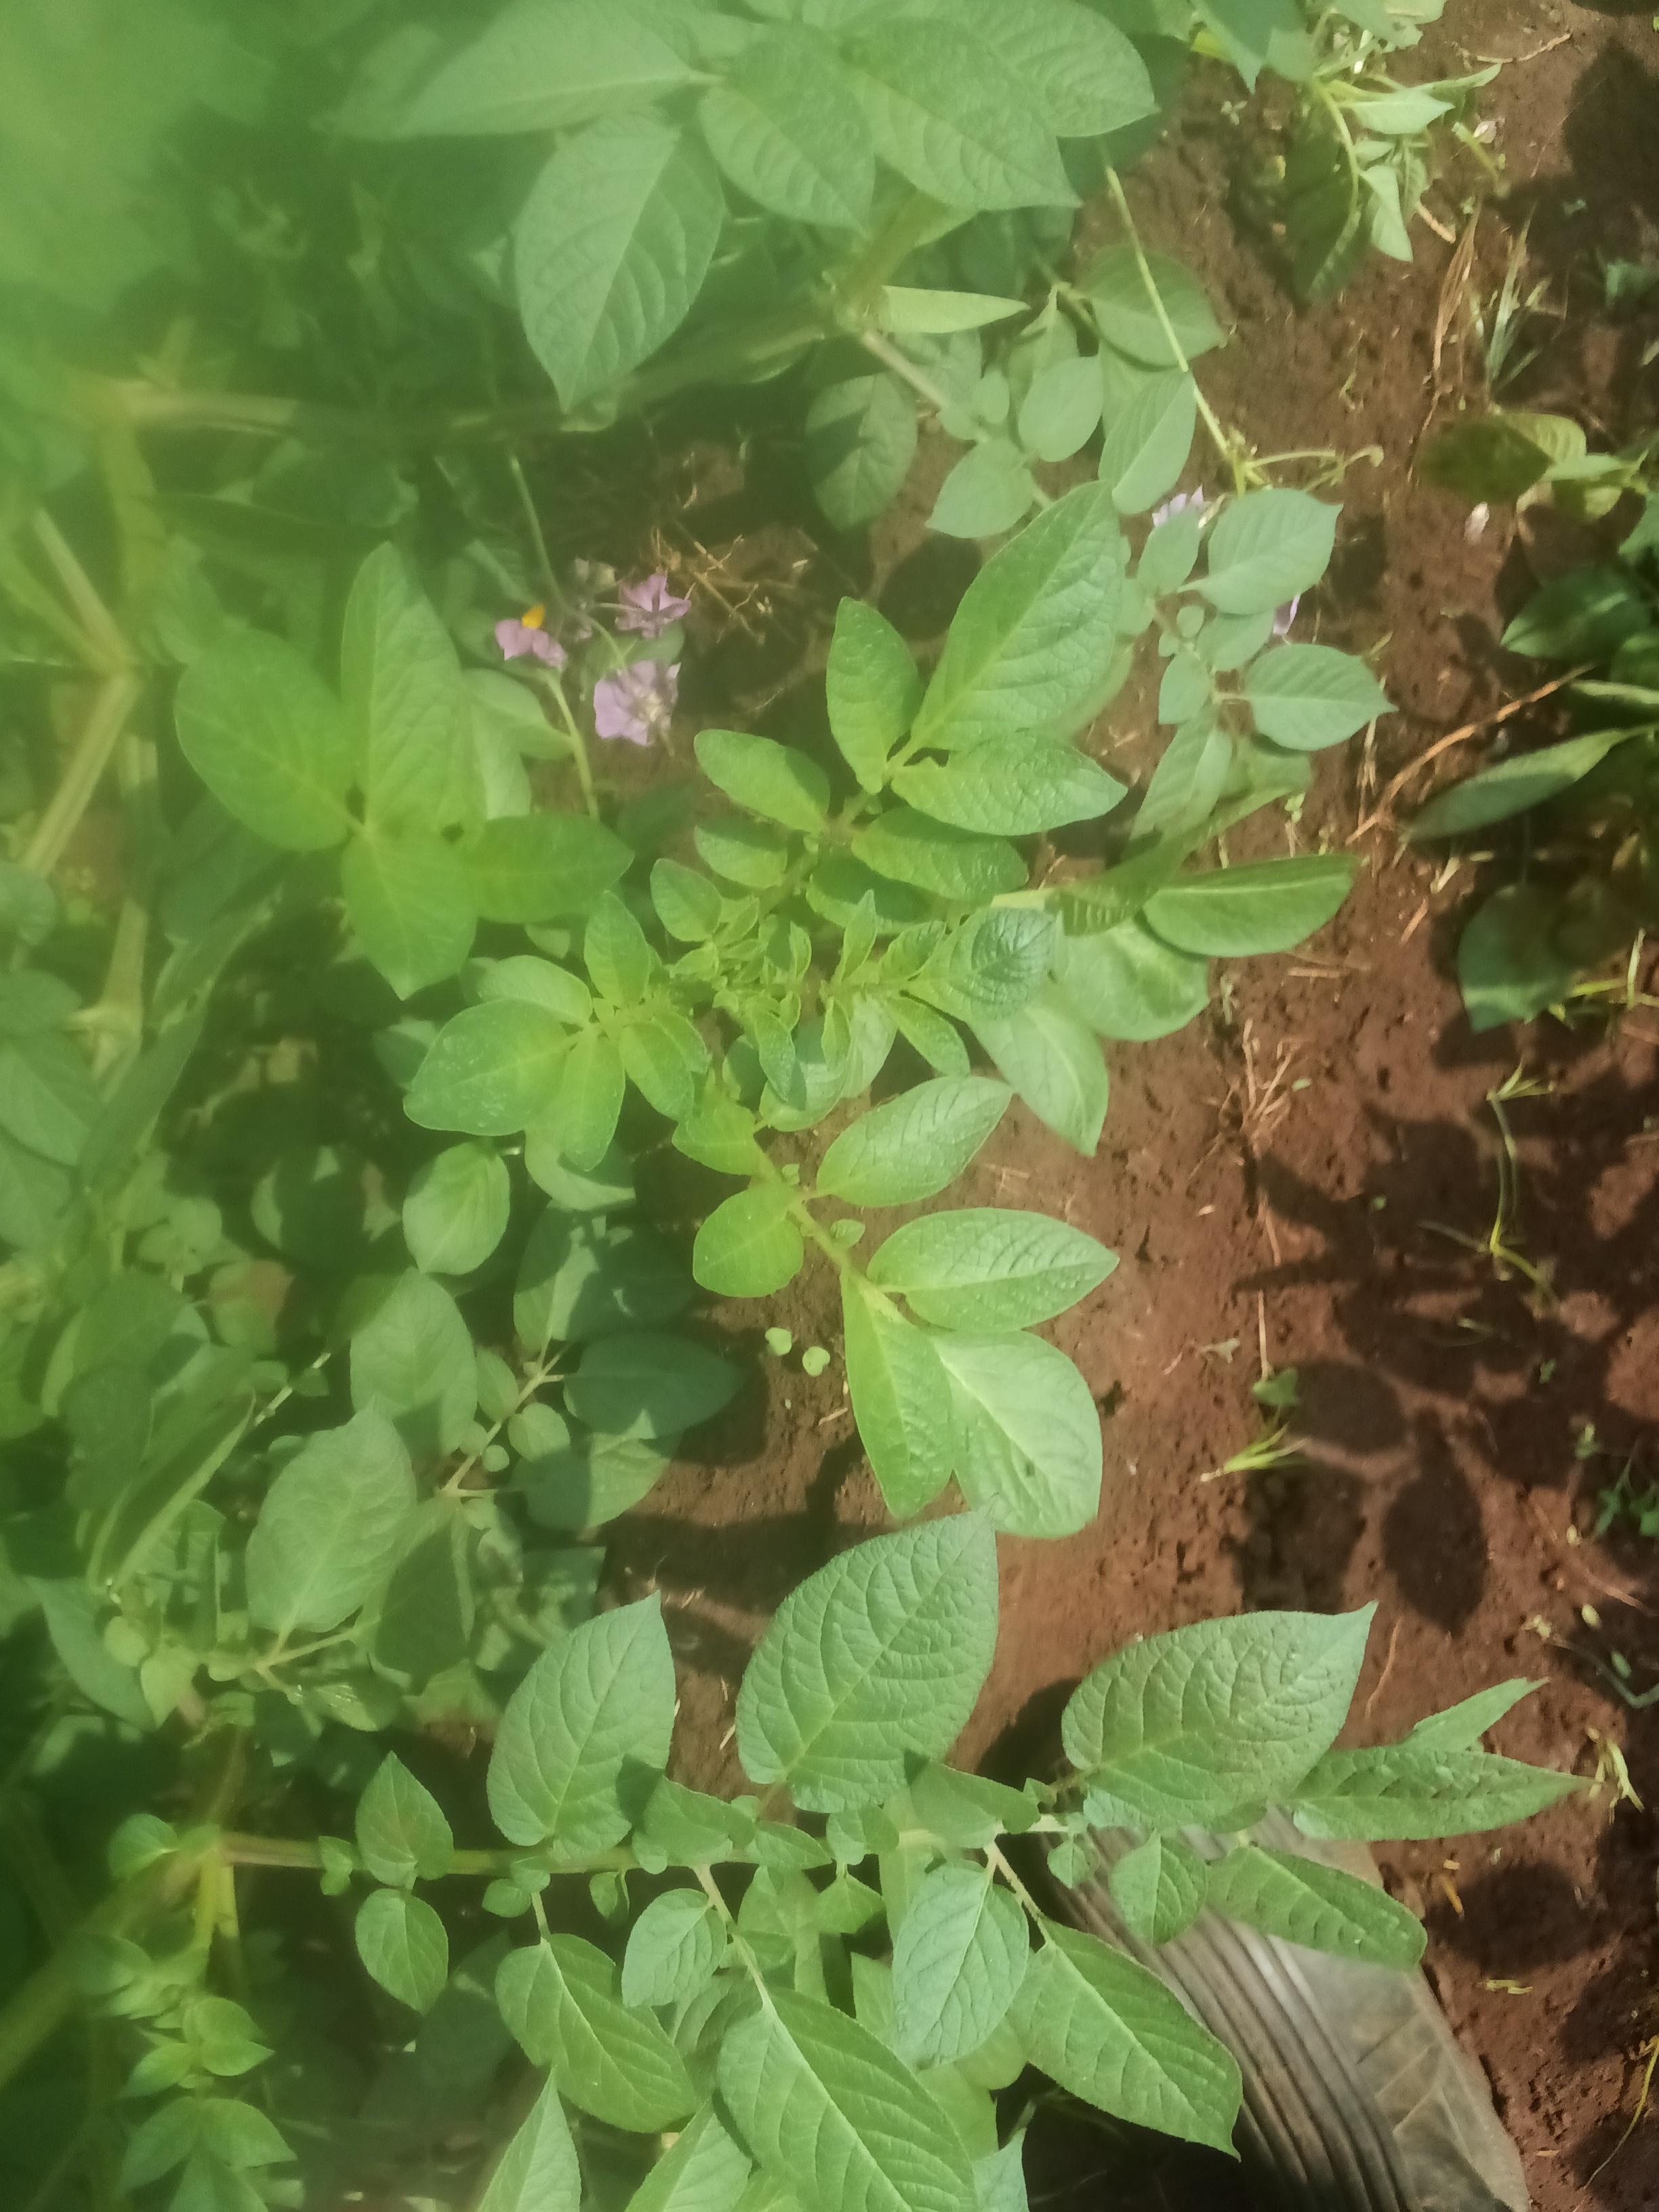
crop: potato
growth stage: vegetative
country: Kenya
